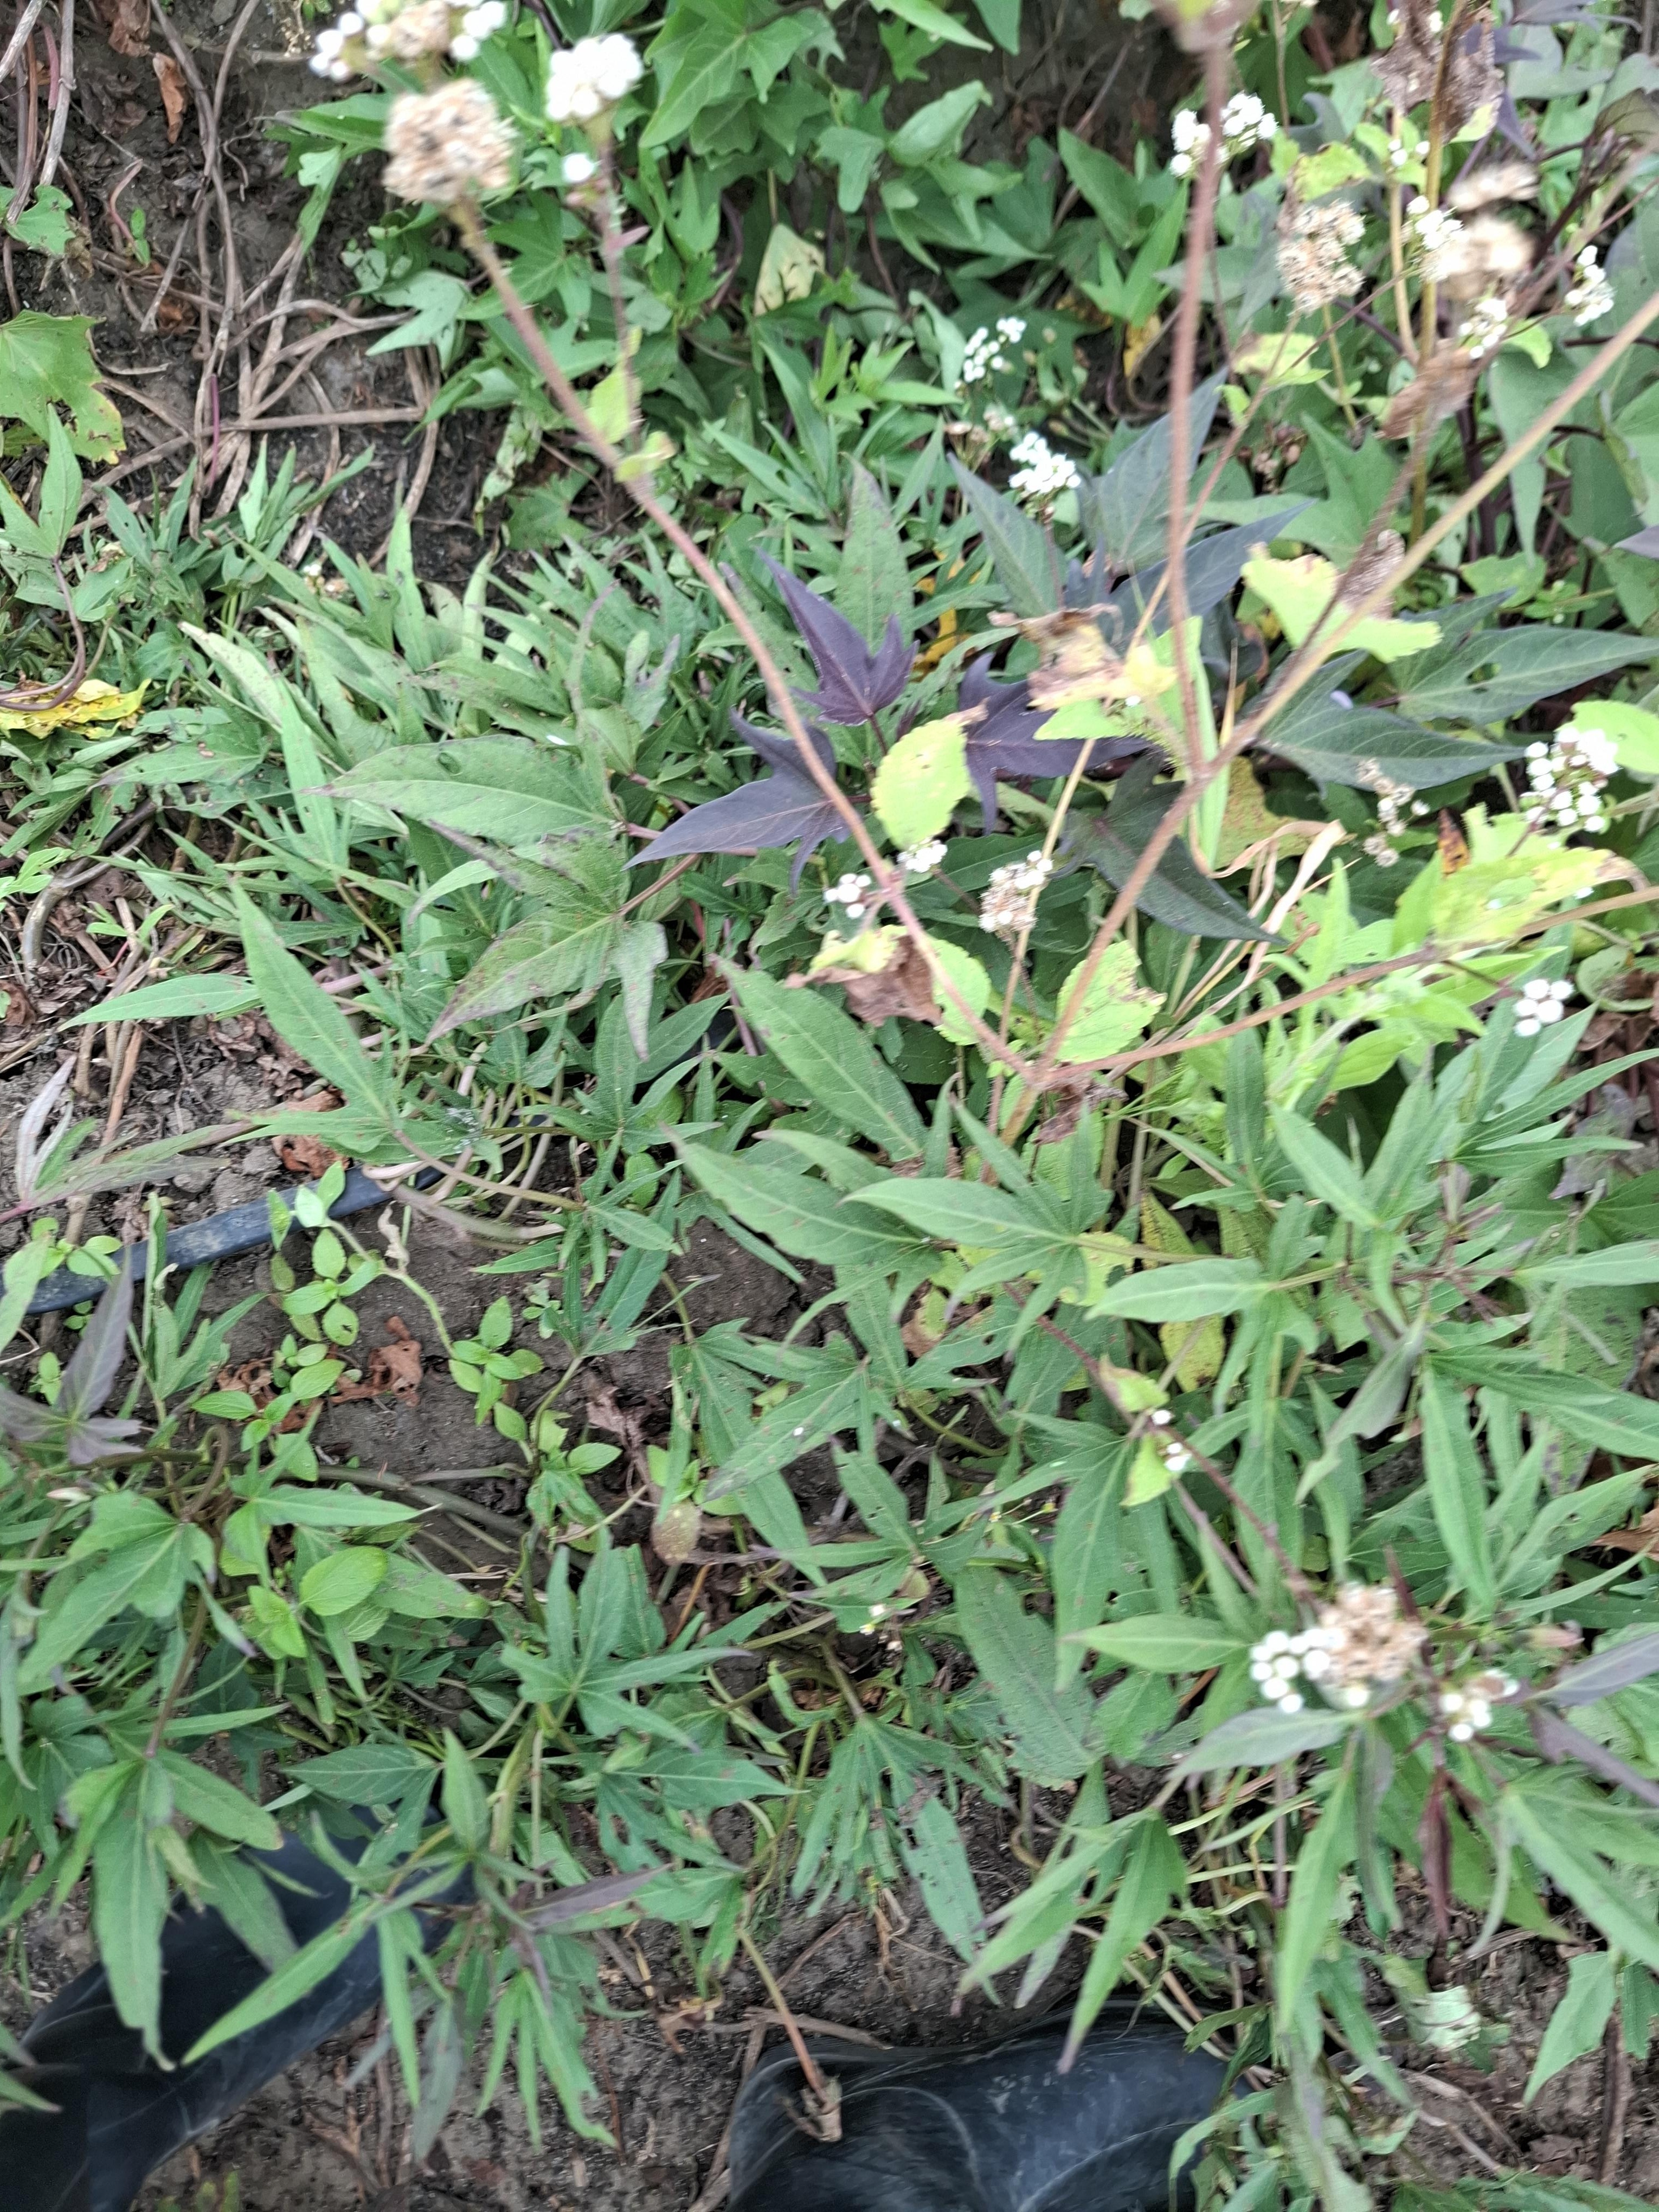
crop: sweet potato
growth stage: flowering
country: Tanzania
